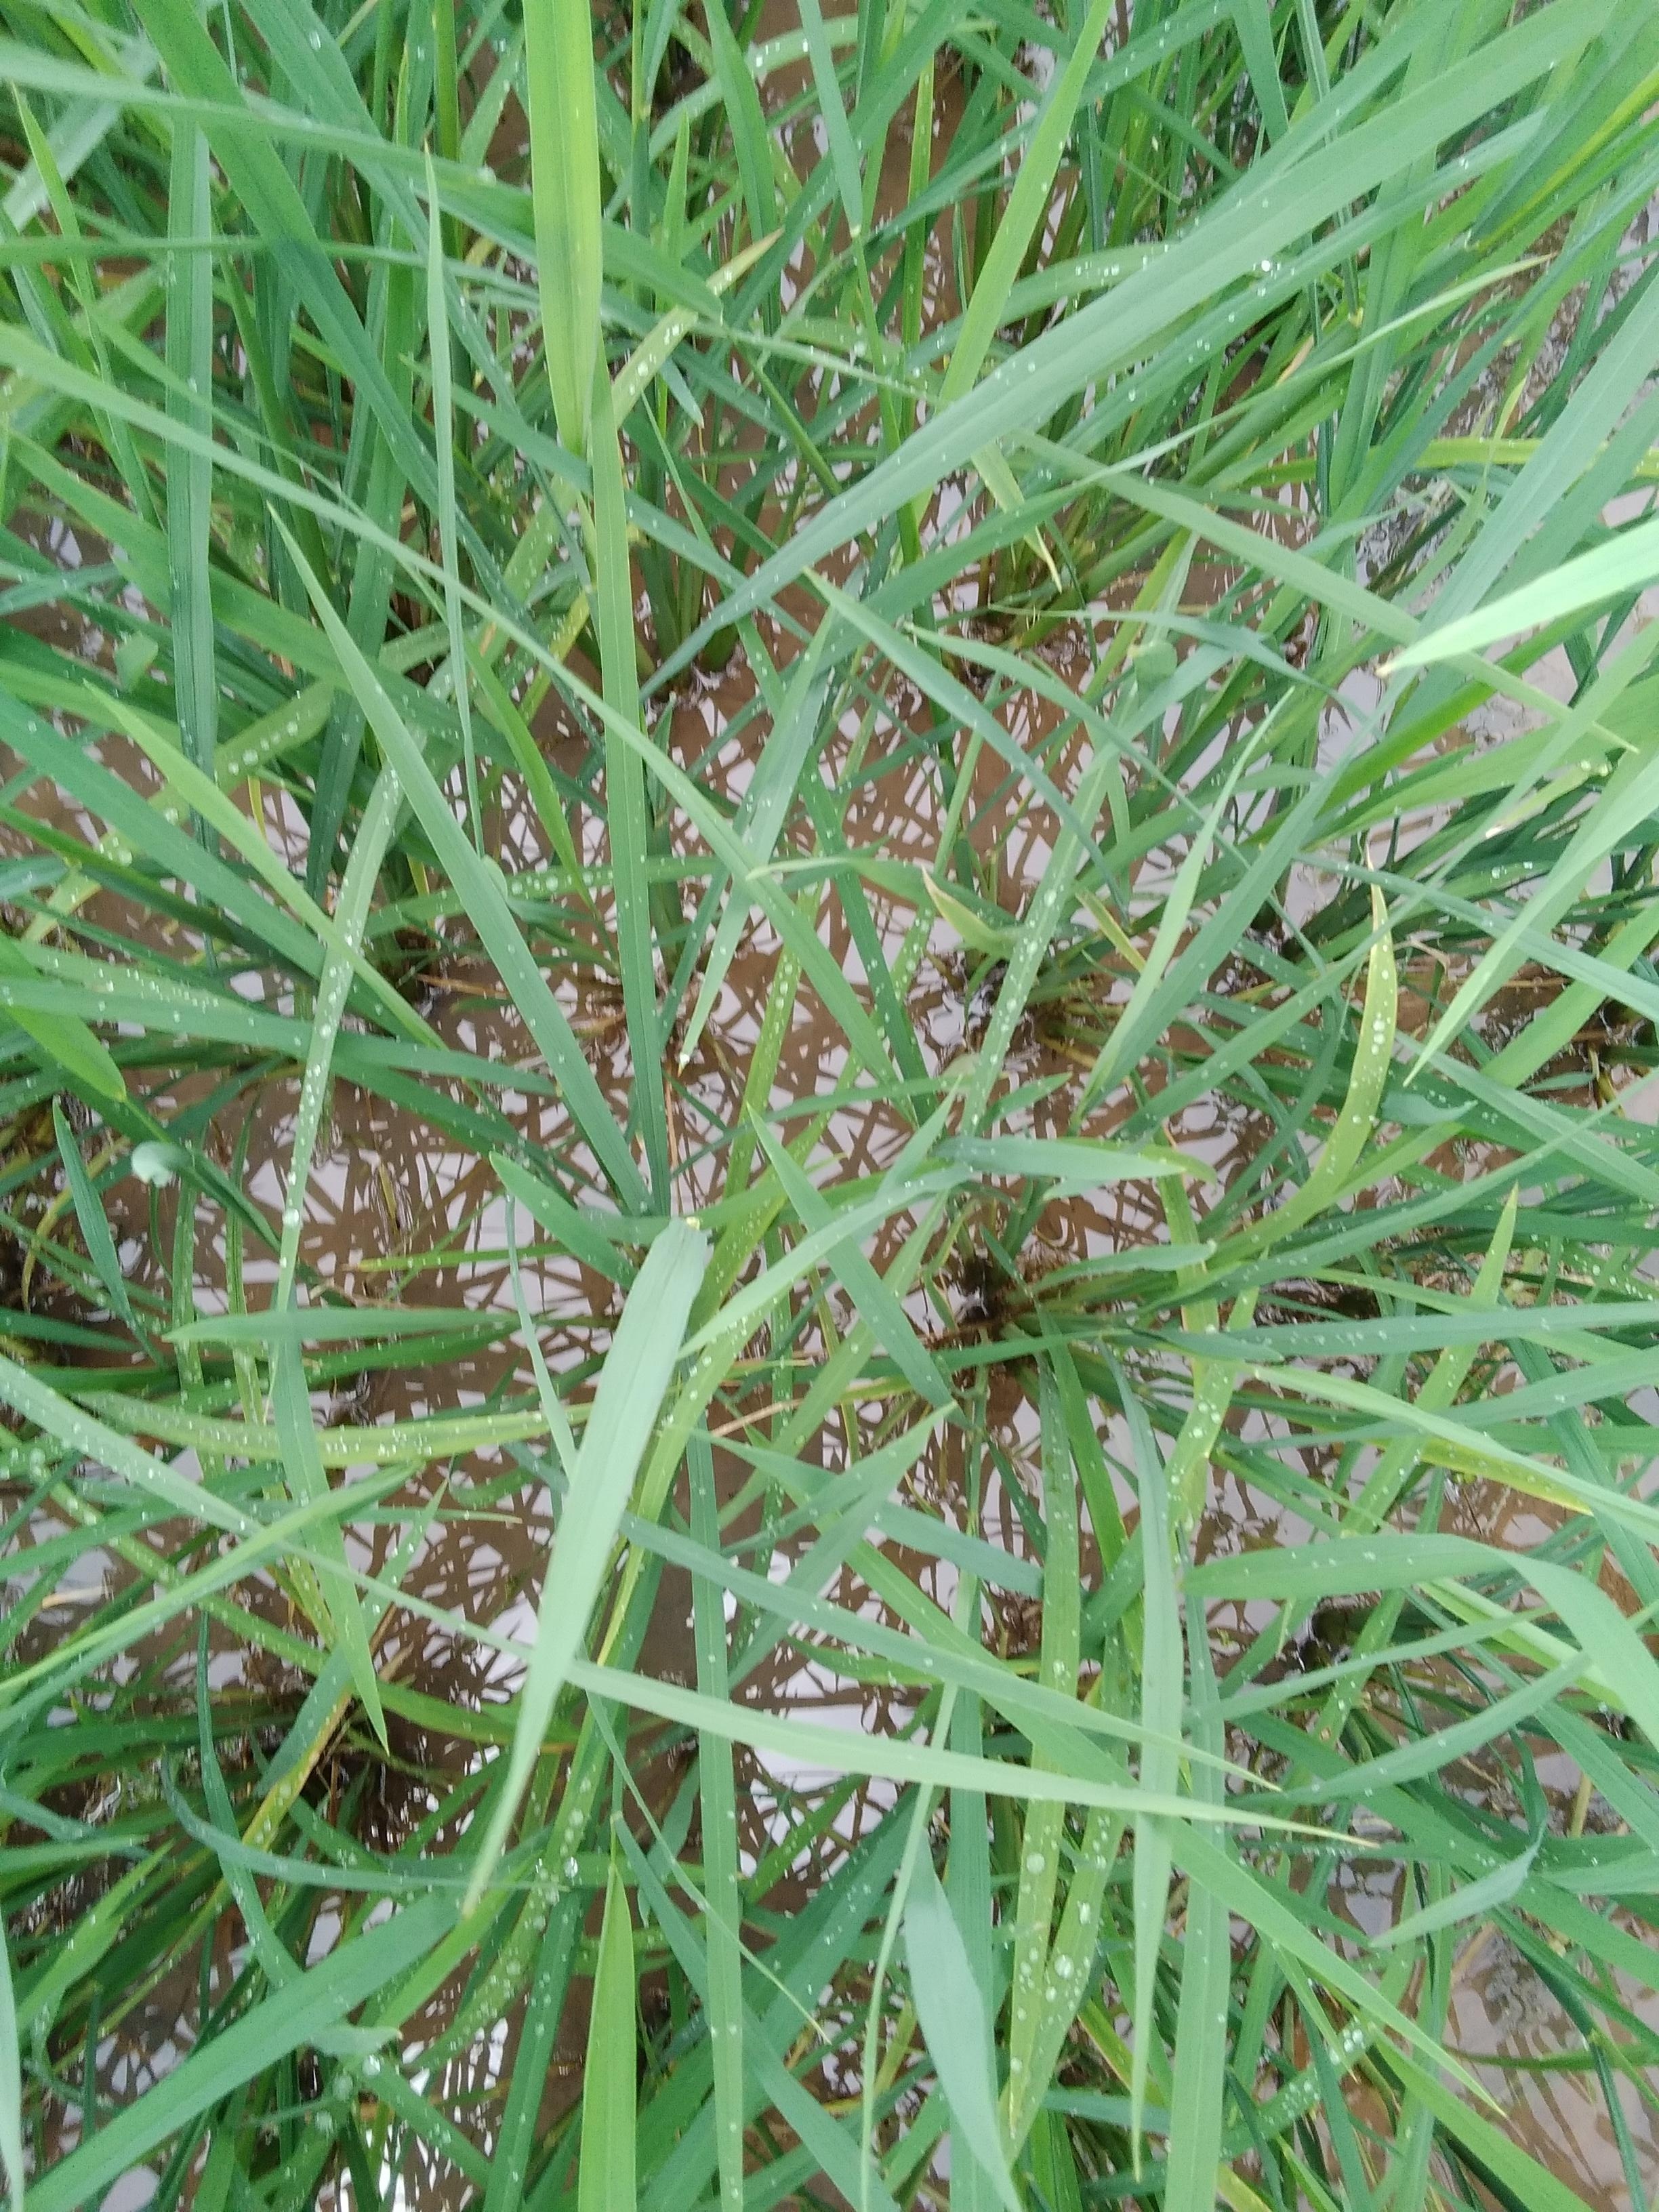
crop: rice
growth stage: booting
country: Nigeria
